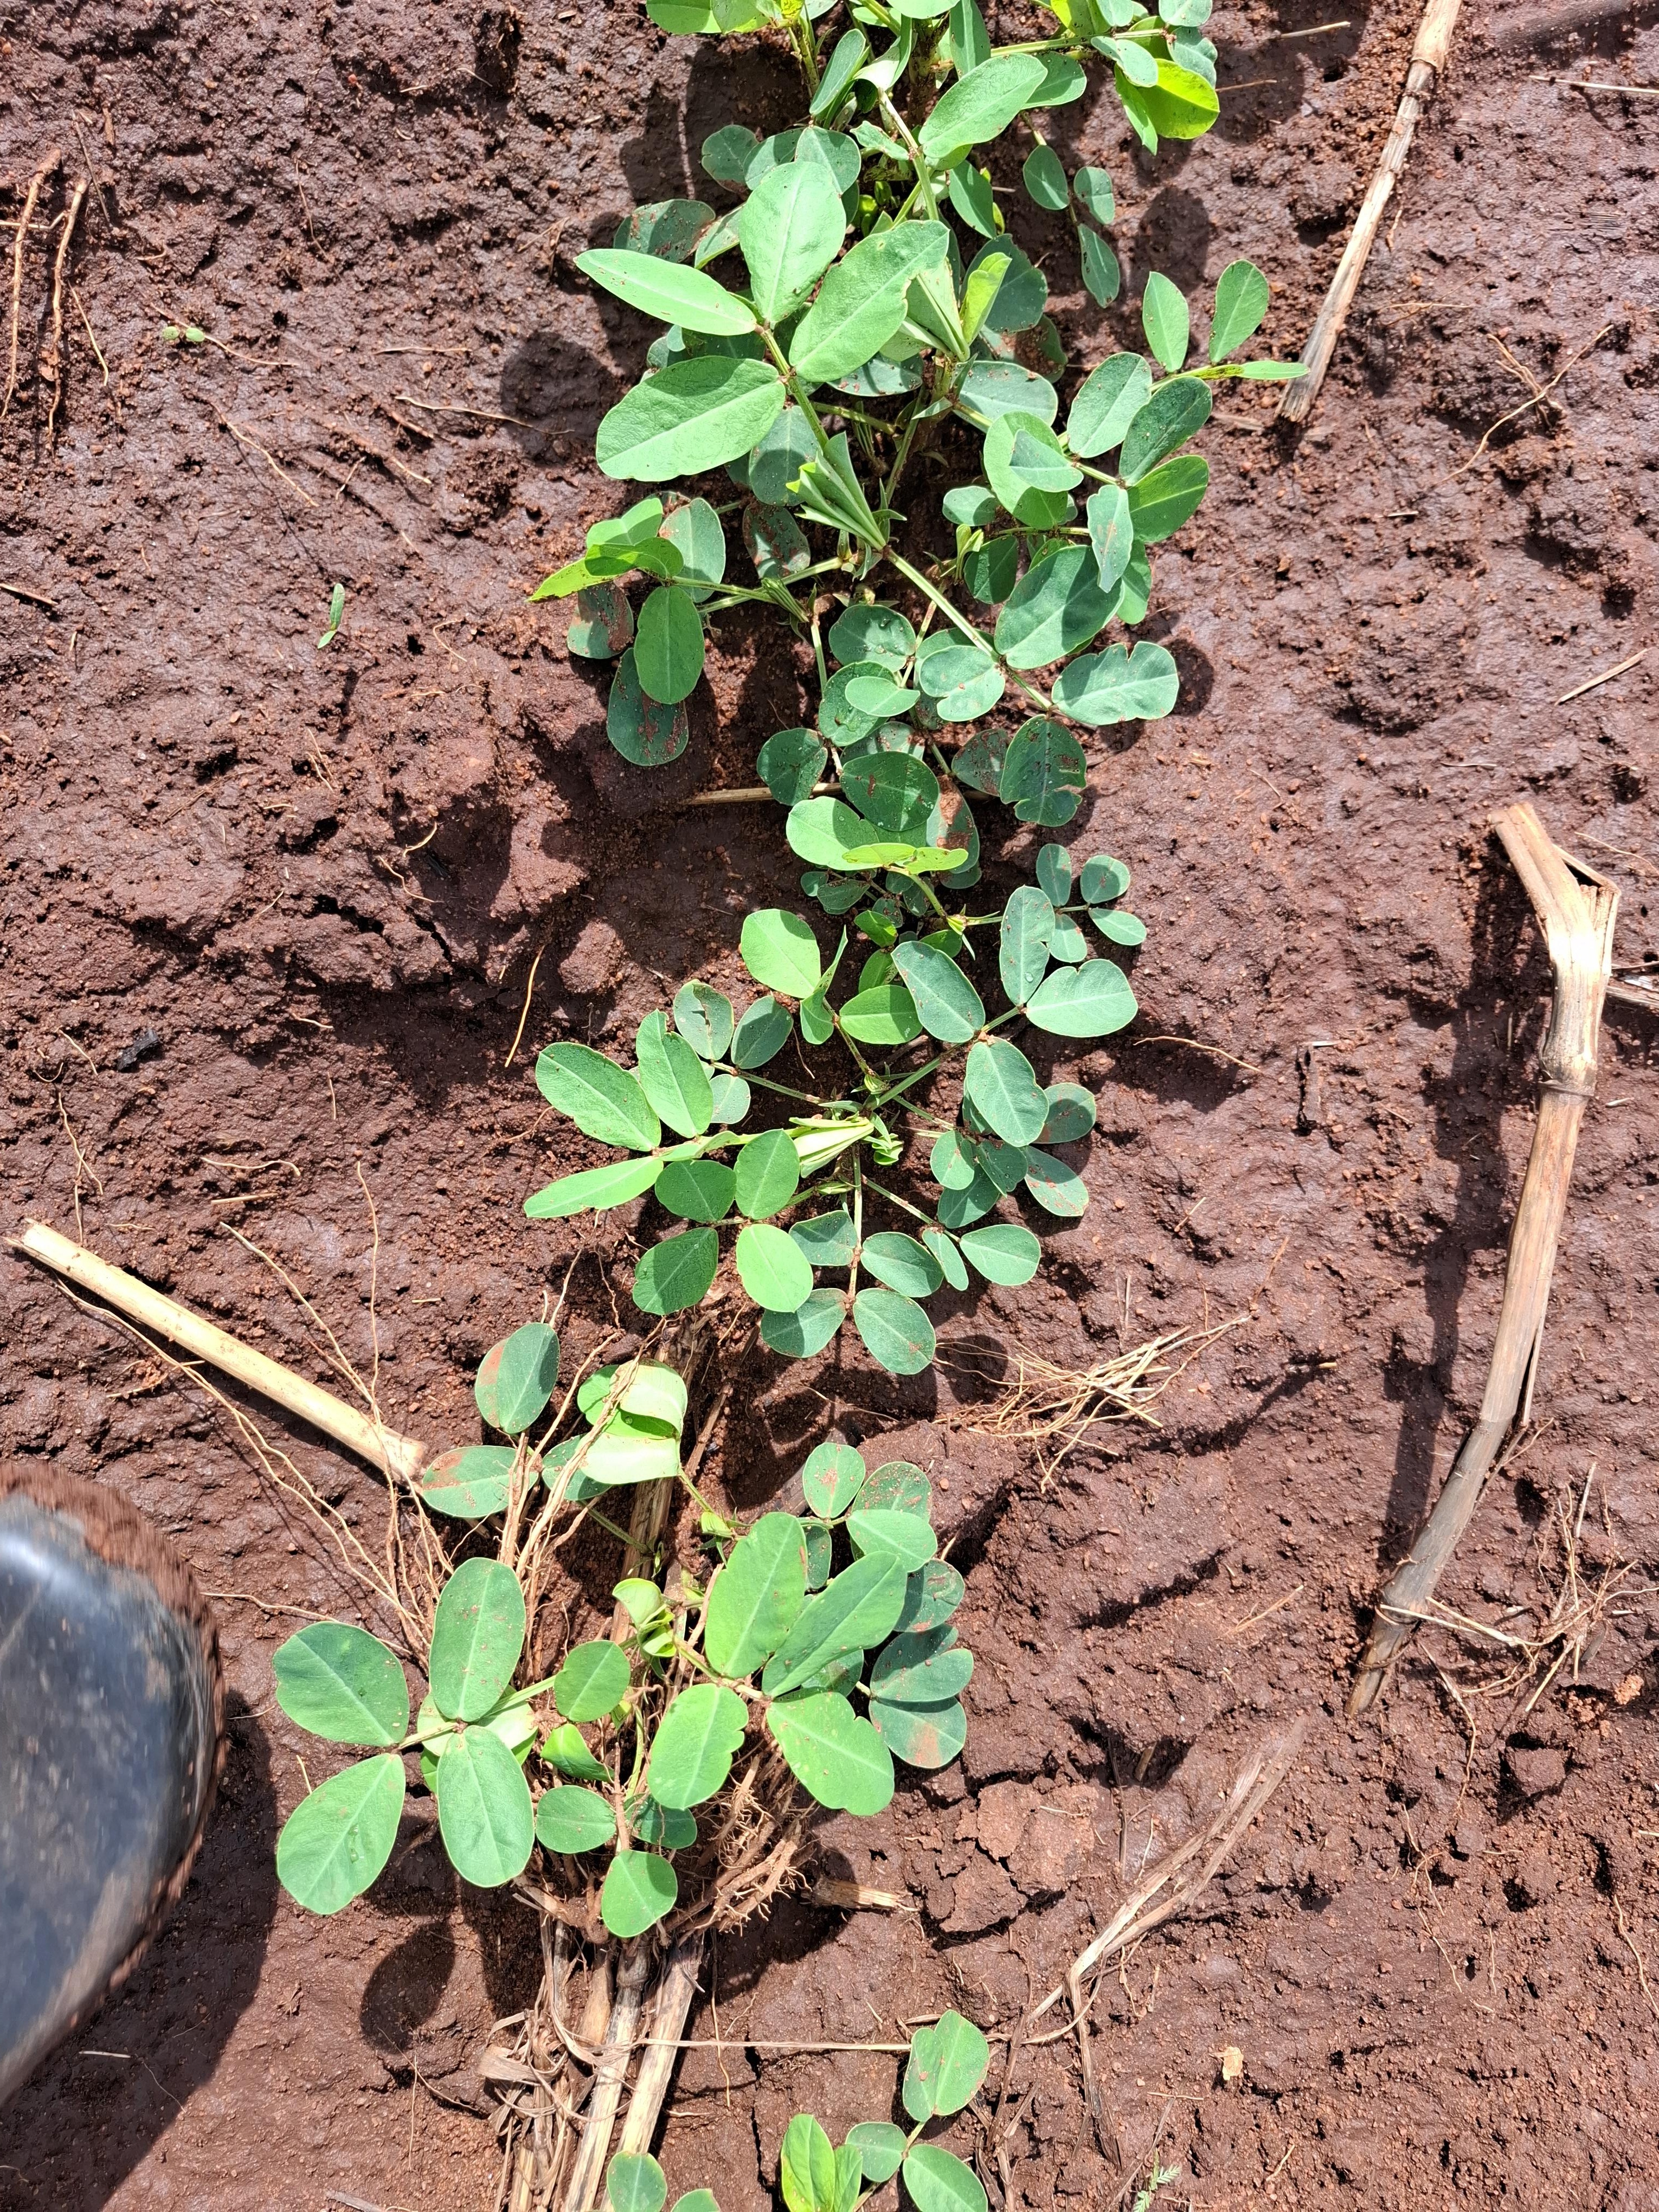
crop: groundnut
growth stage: vegetative
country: Kenya
